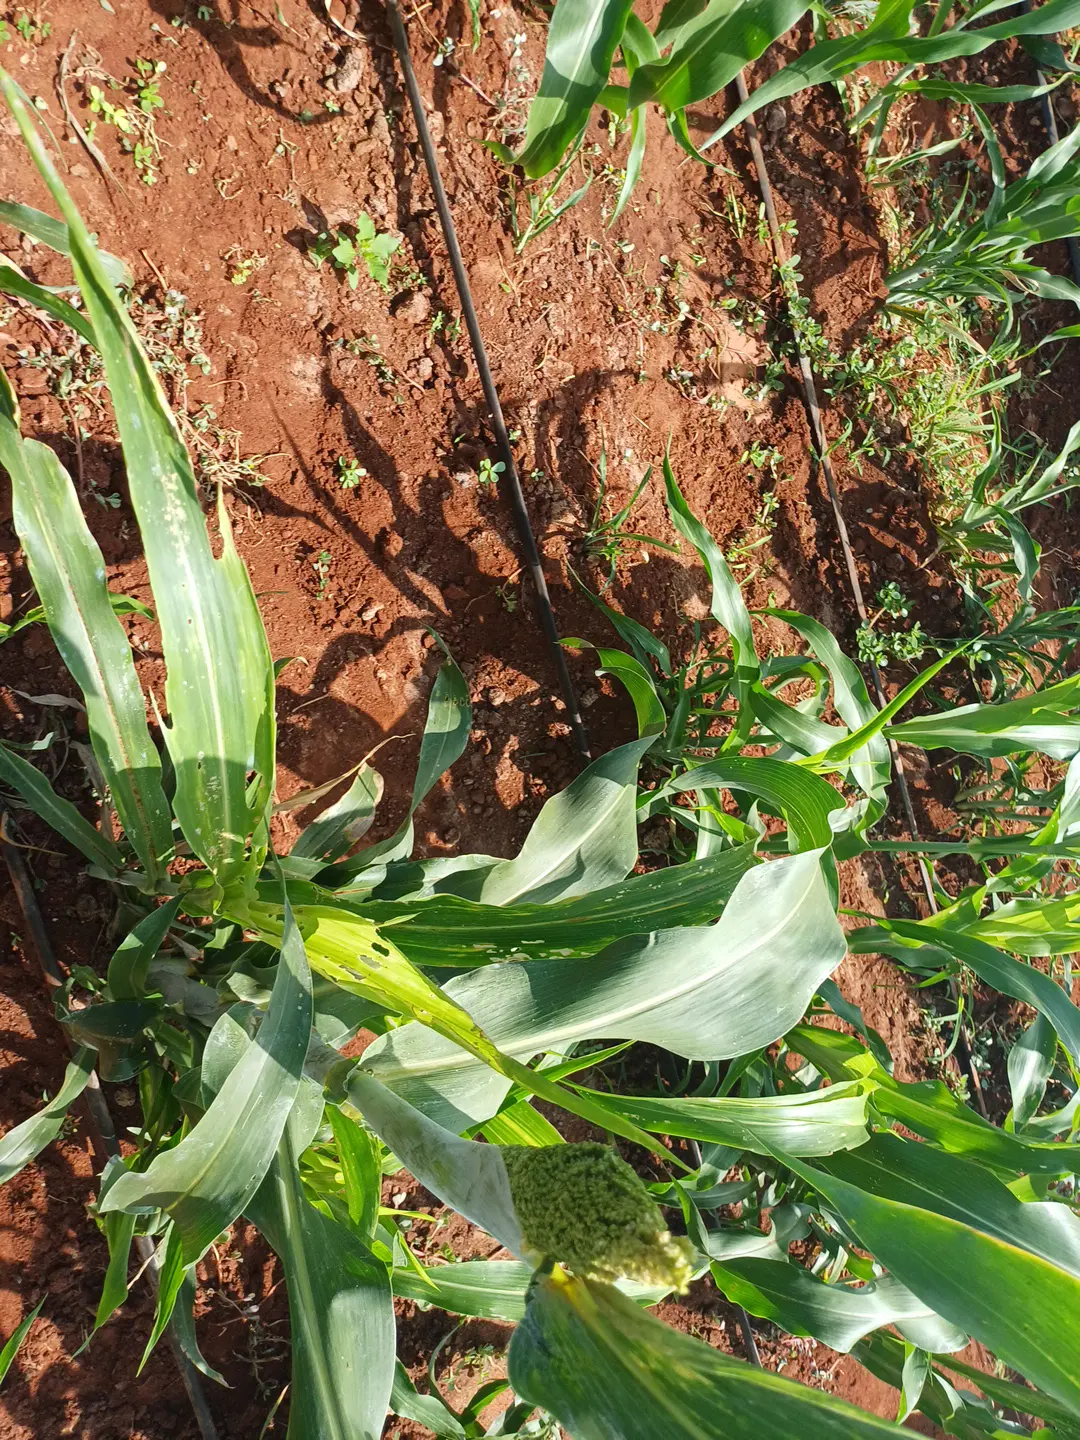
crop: sorghum
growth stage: heading tuber
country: Kenya
